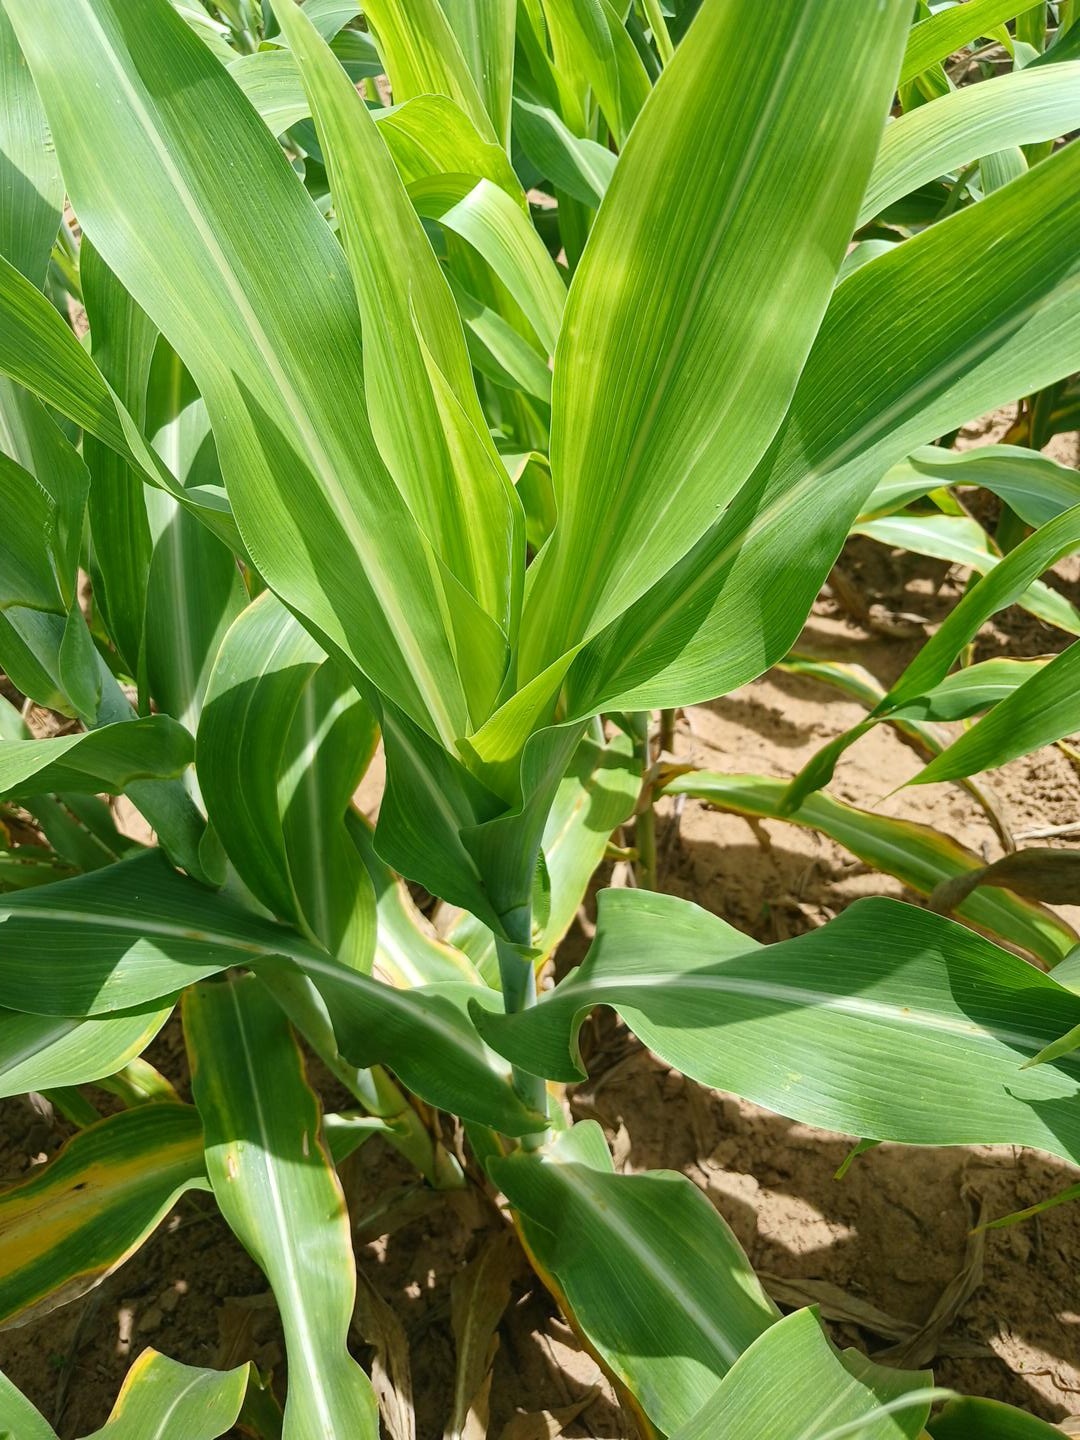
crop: sorghum
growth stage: vegetative
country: Senegal
